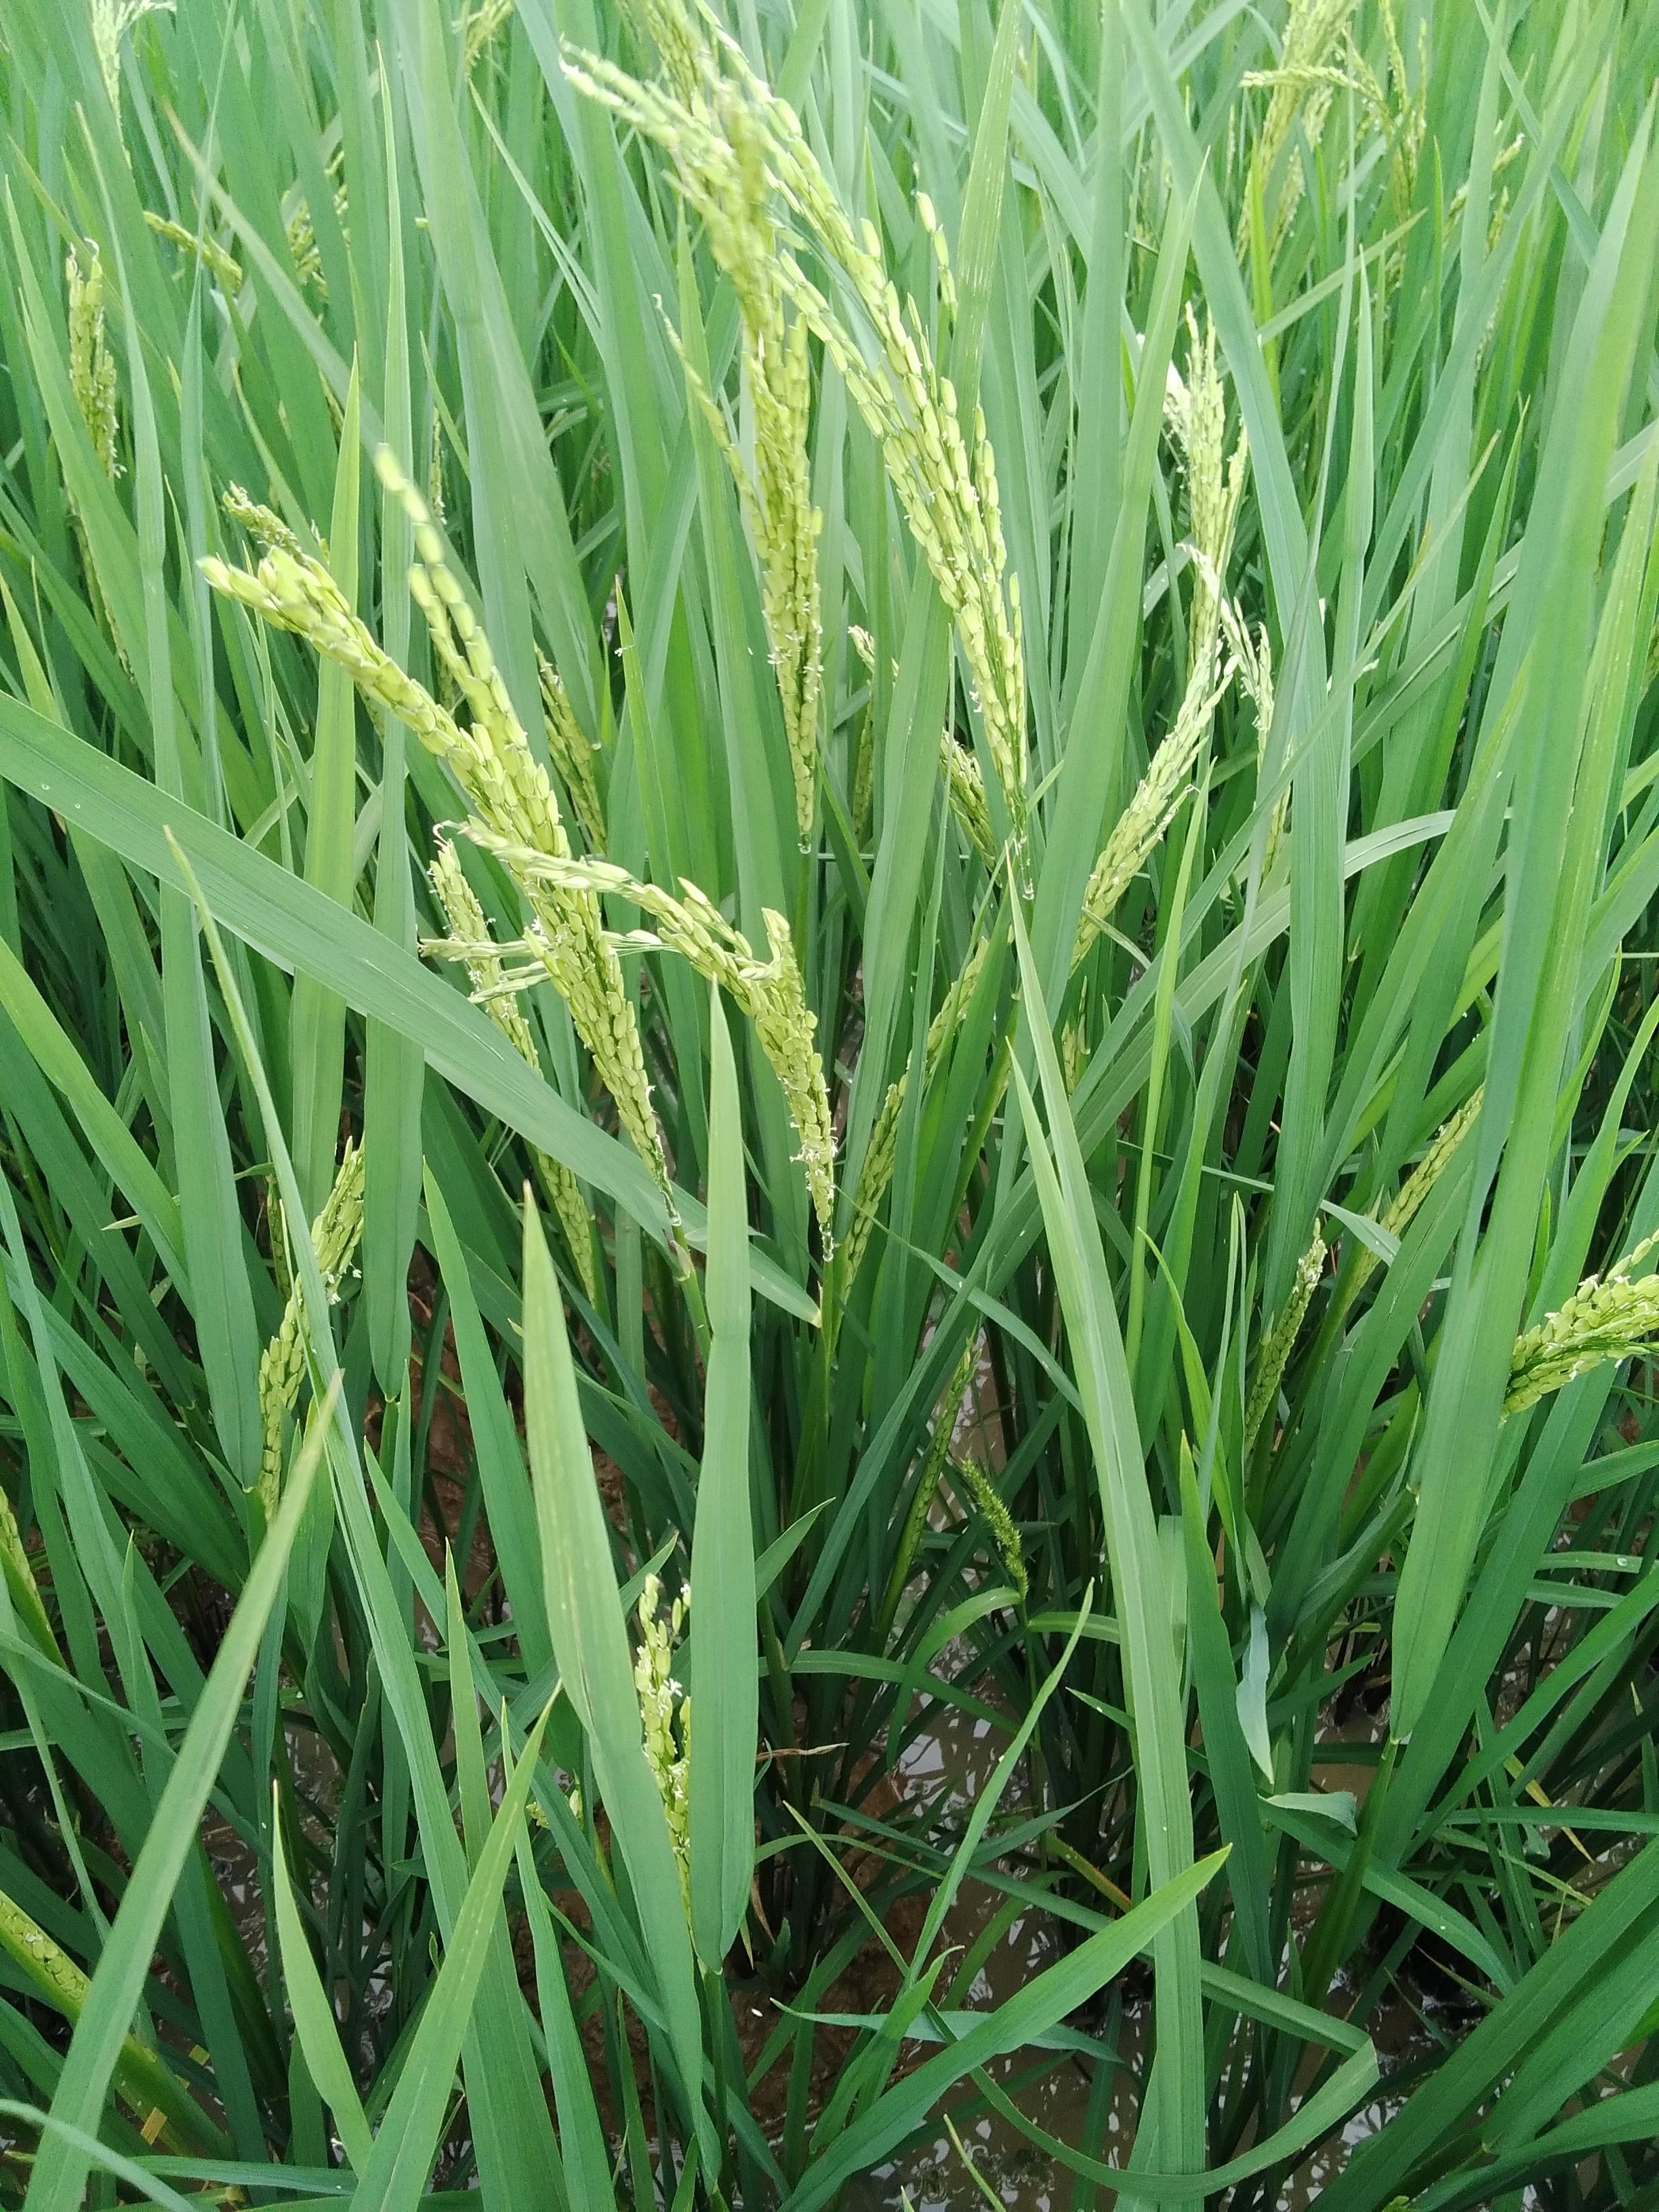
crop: rice
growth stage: flowering
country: Nigeria
